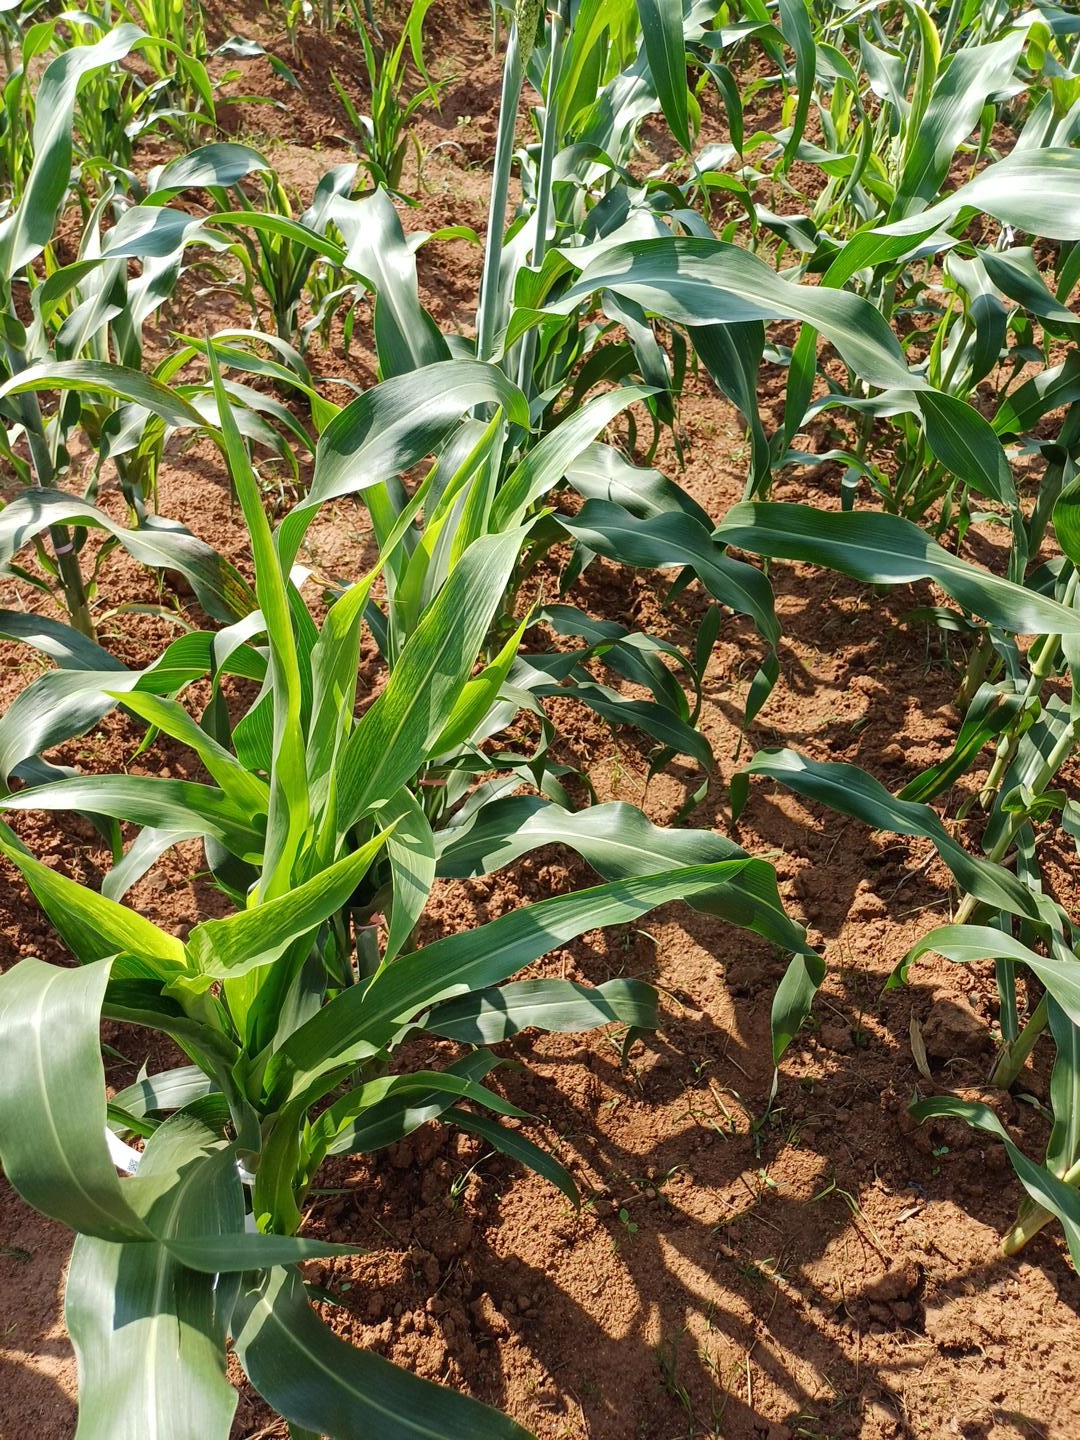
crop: sorghum
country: Kenya
